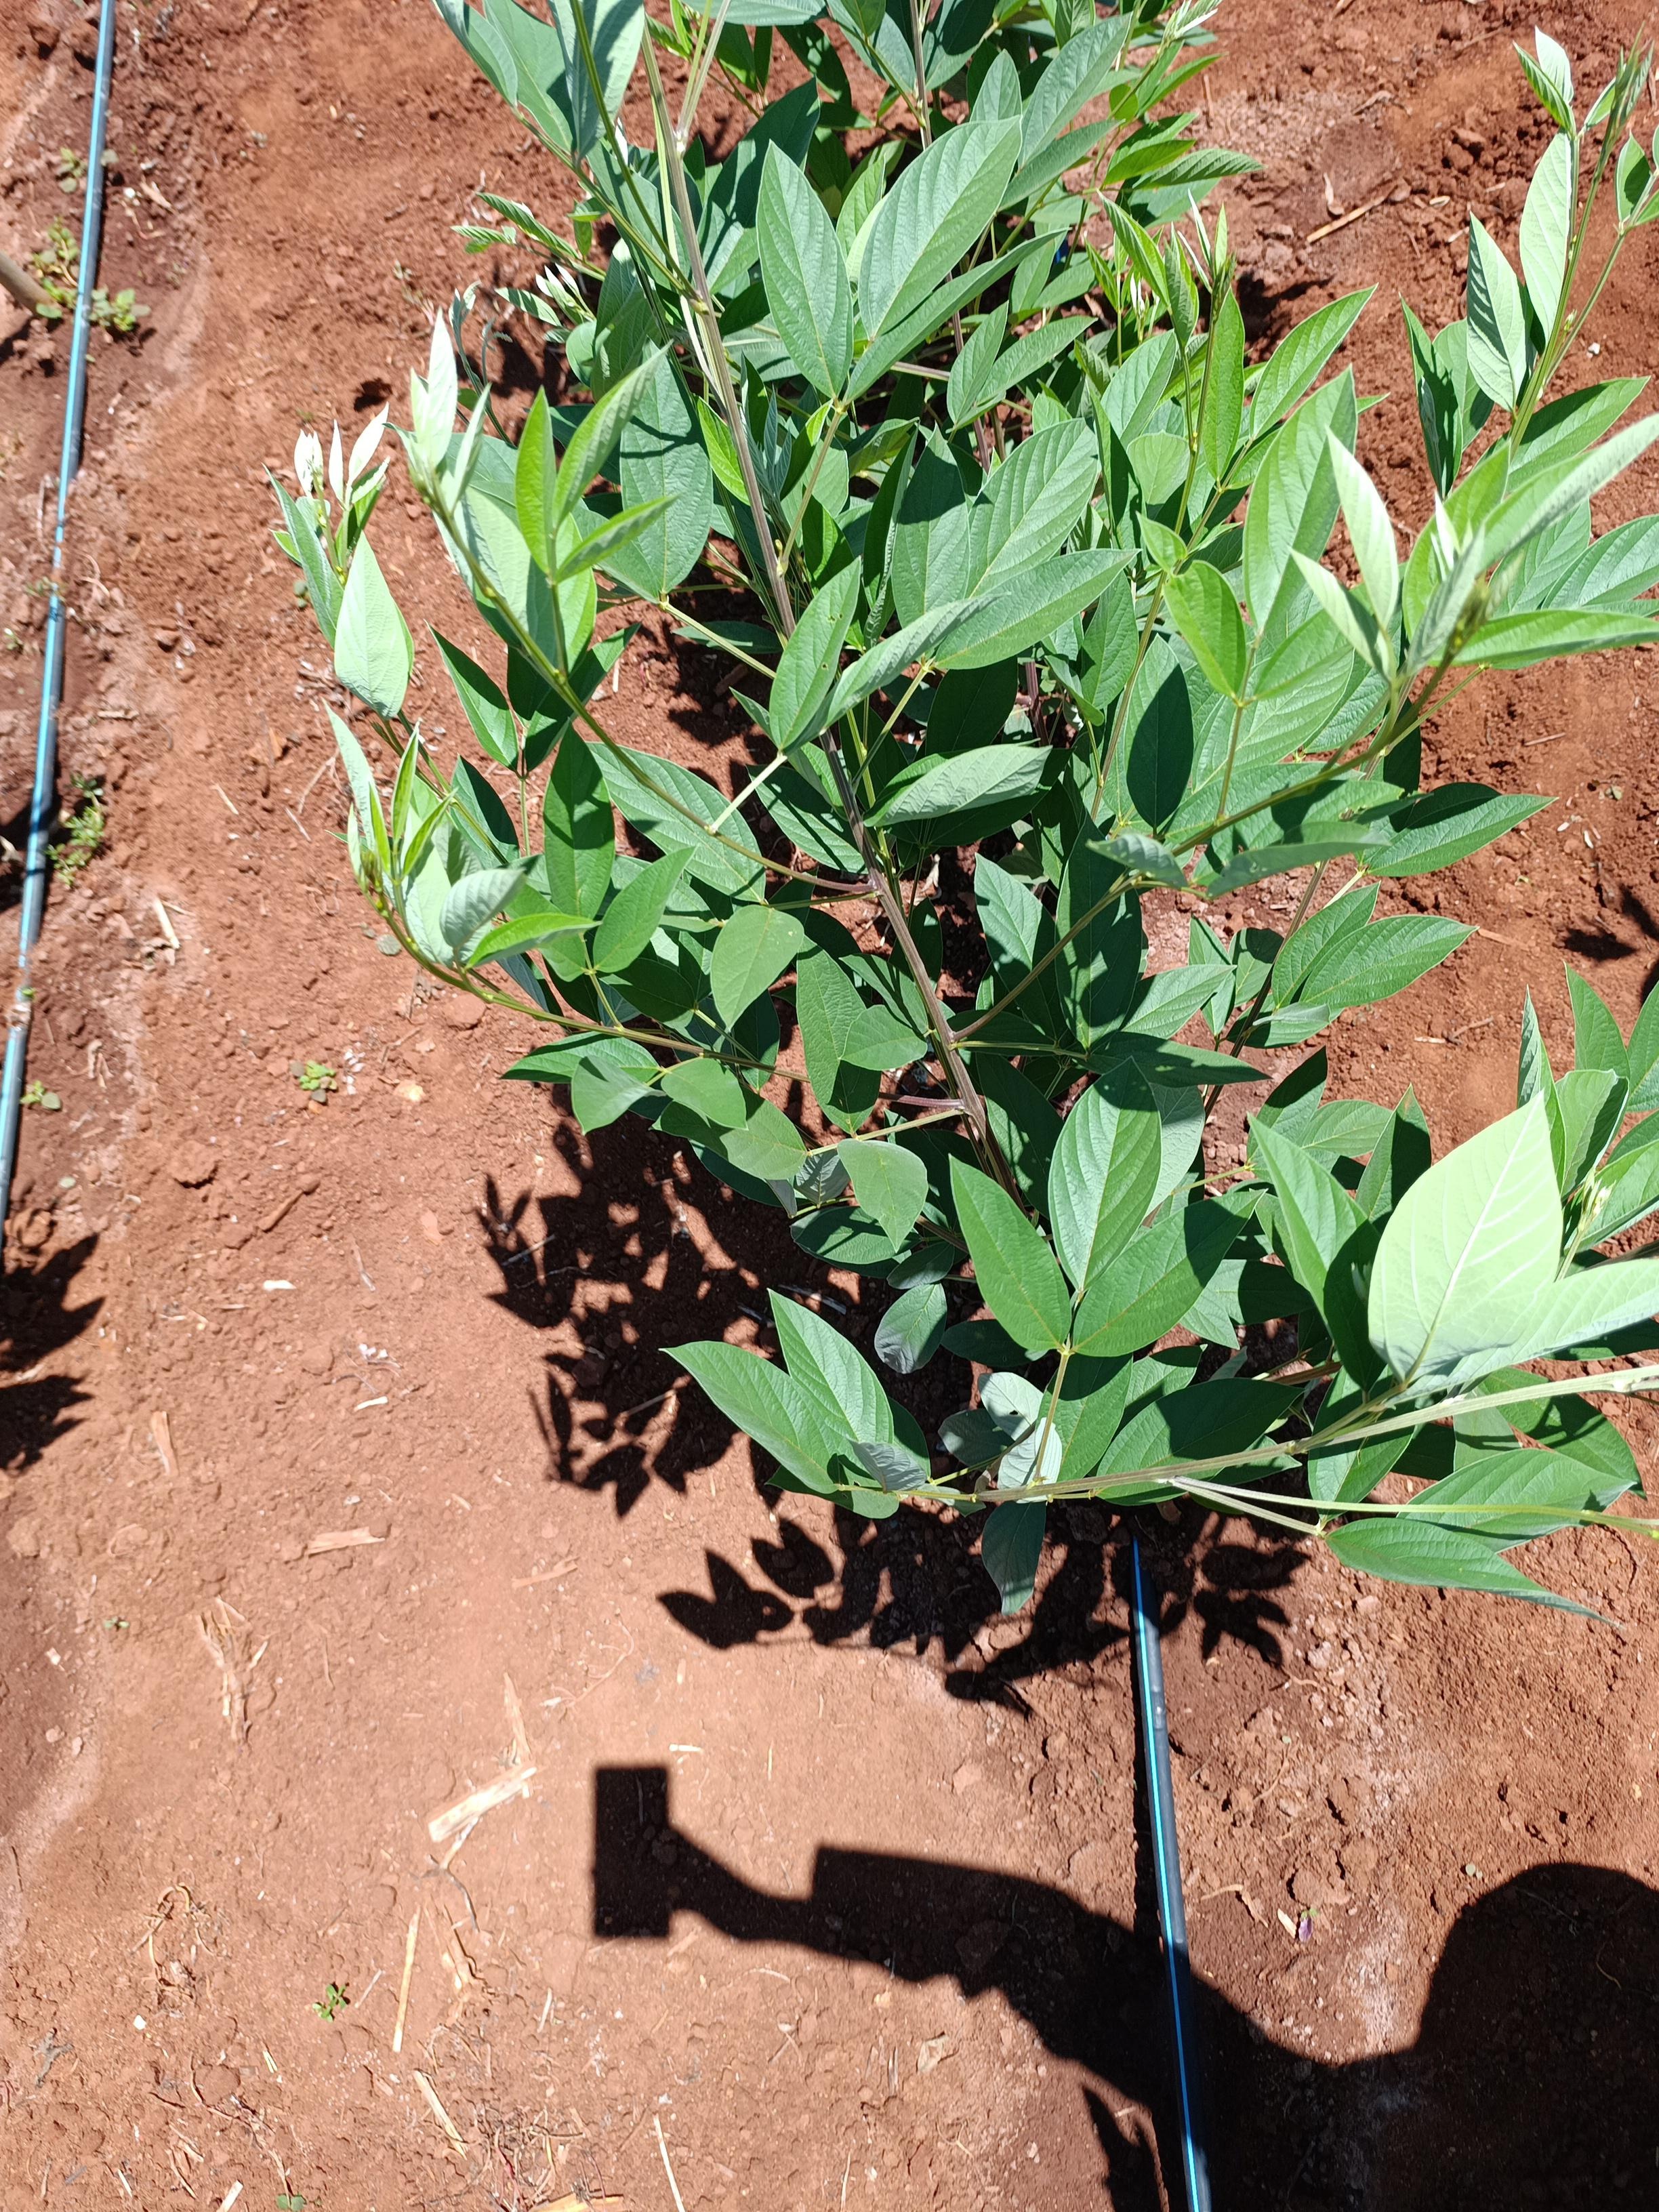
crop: pigeonpea
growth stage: flowering
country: Kenya
